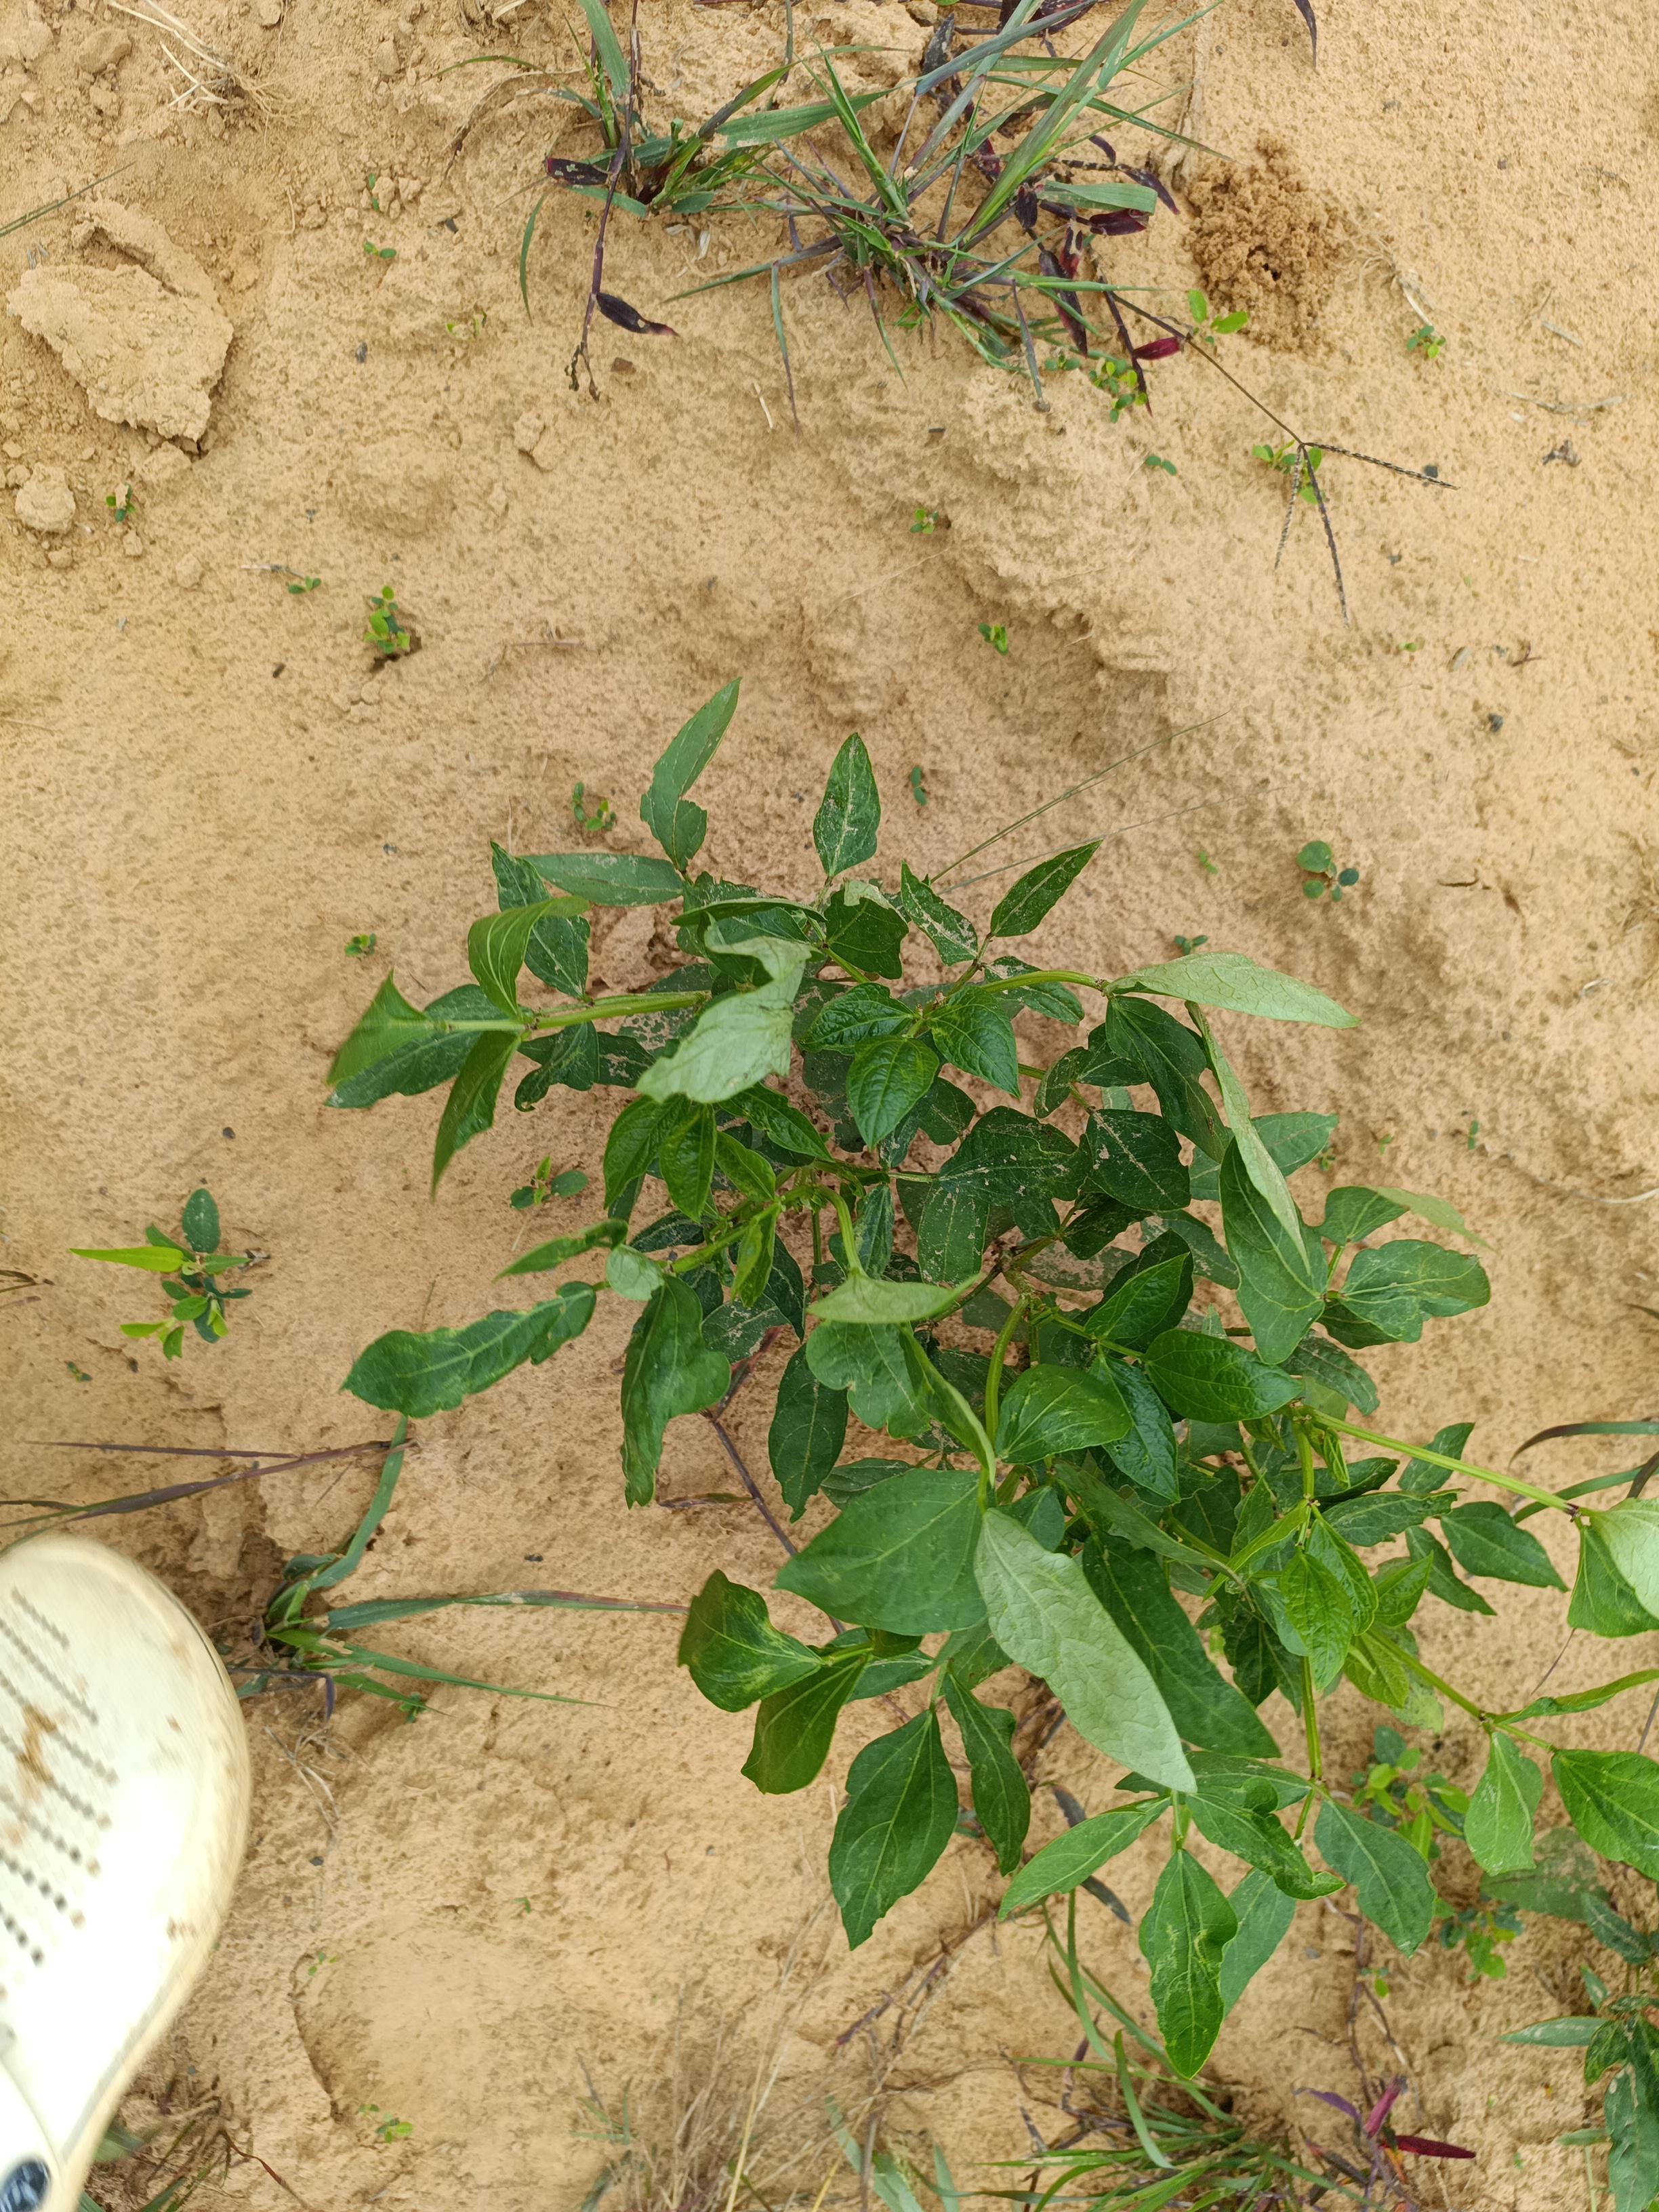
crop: cowpea
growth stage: emergence
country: Nigeria
